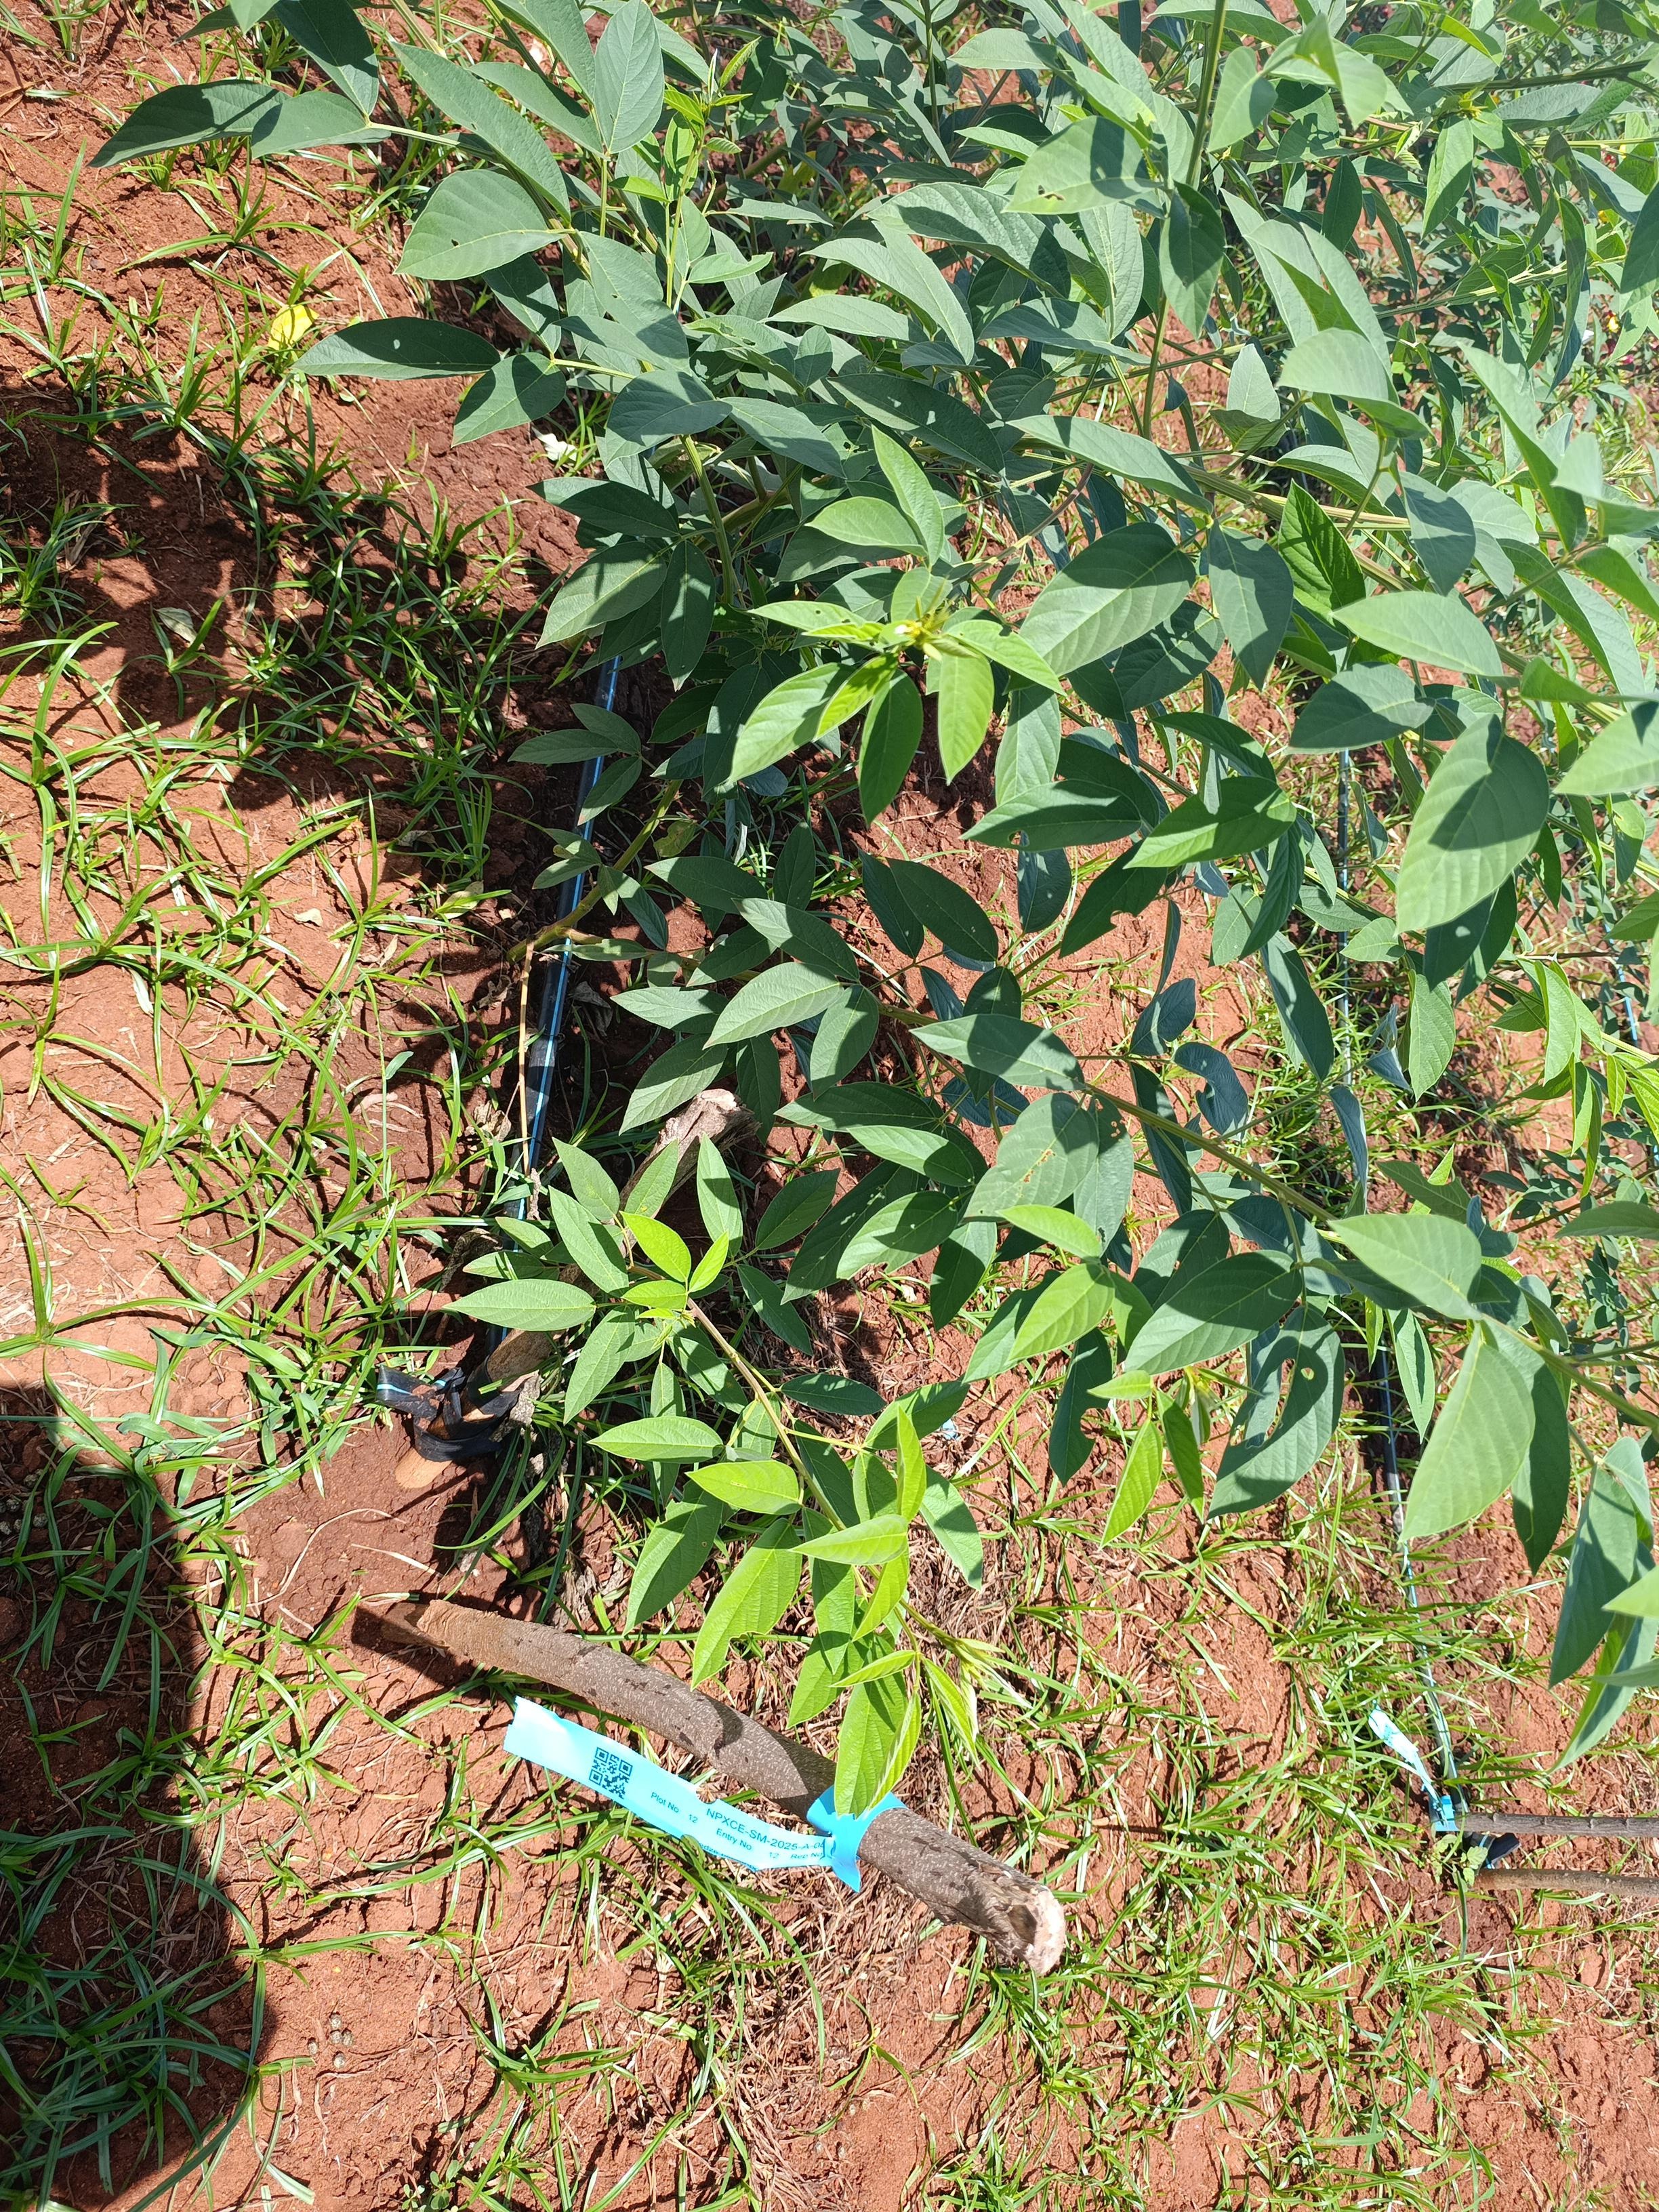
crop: pigeonpea
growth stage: vegetative
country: Kenya
